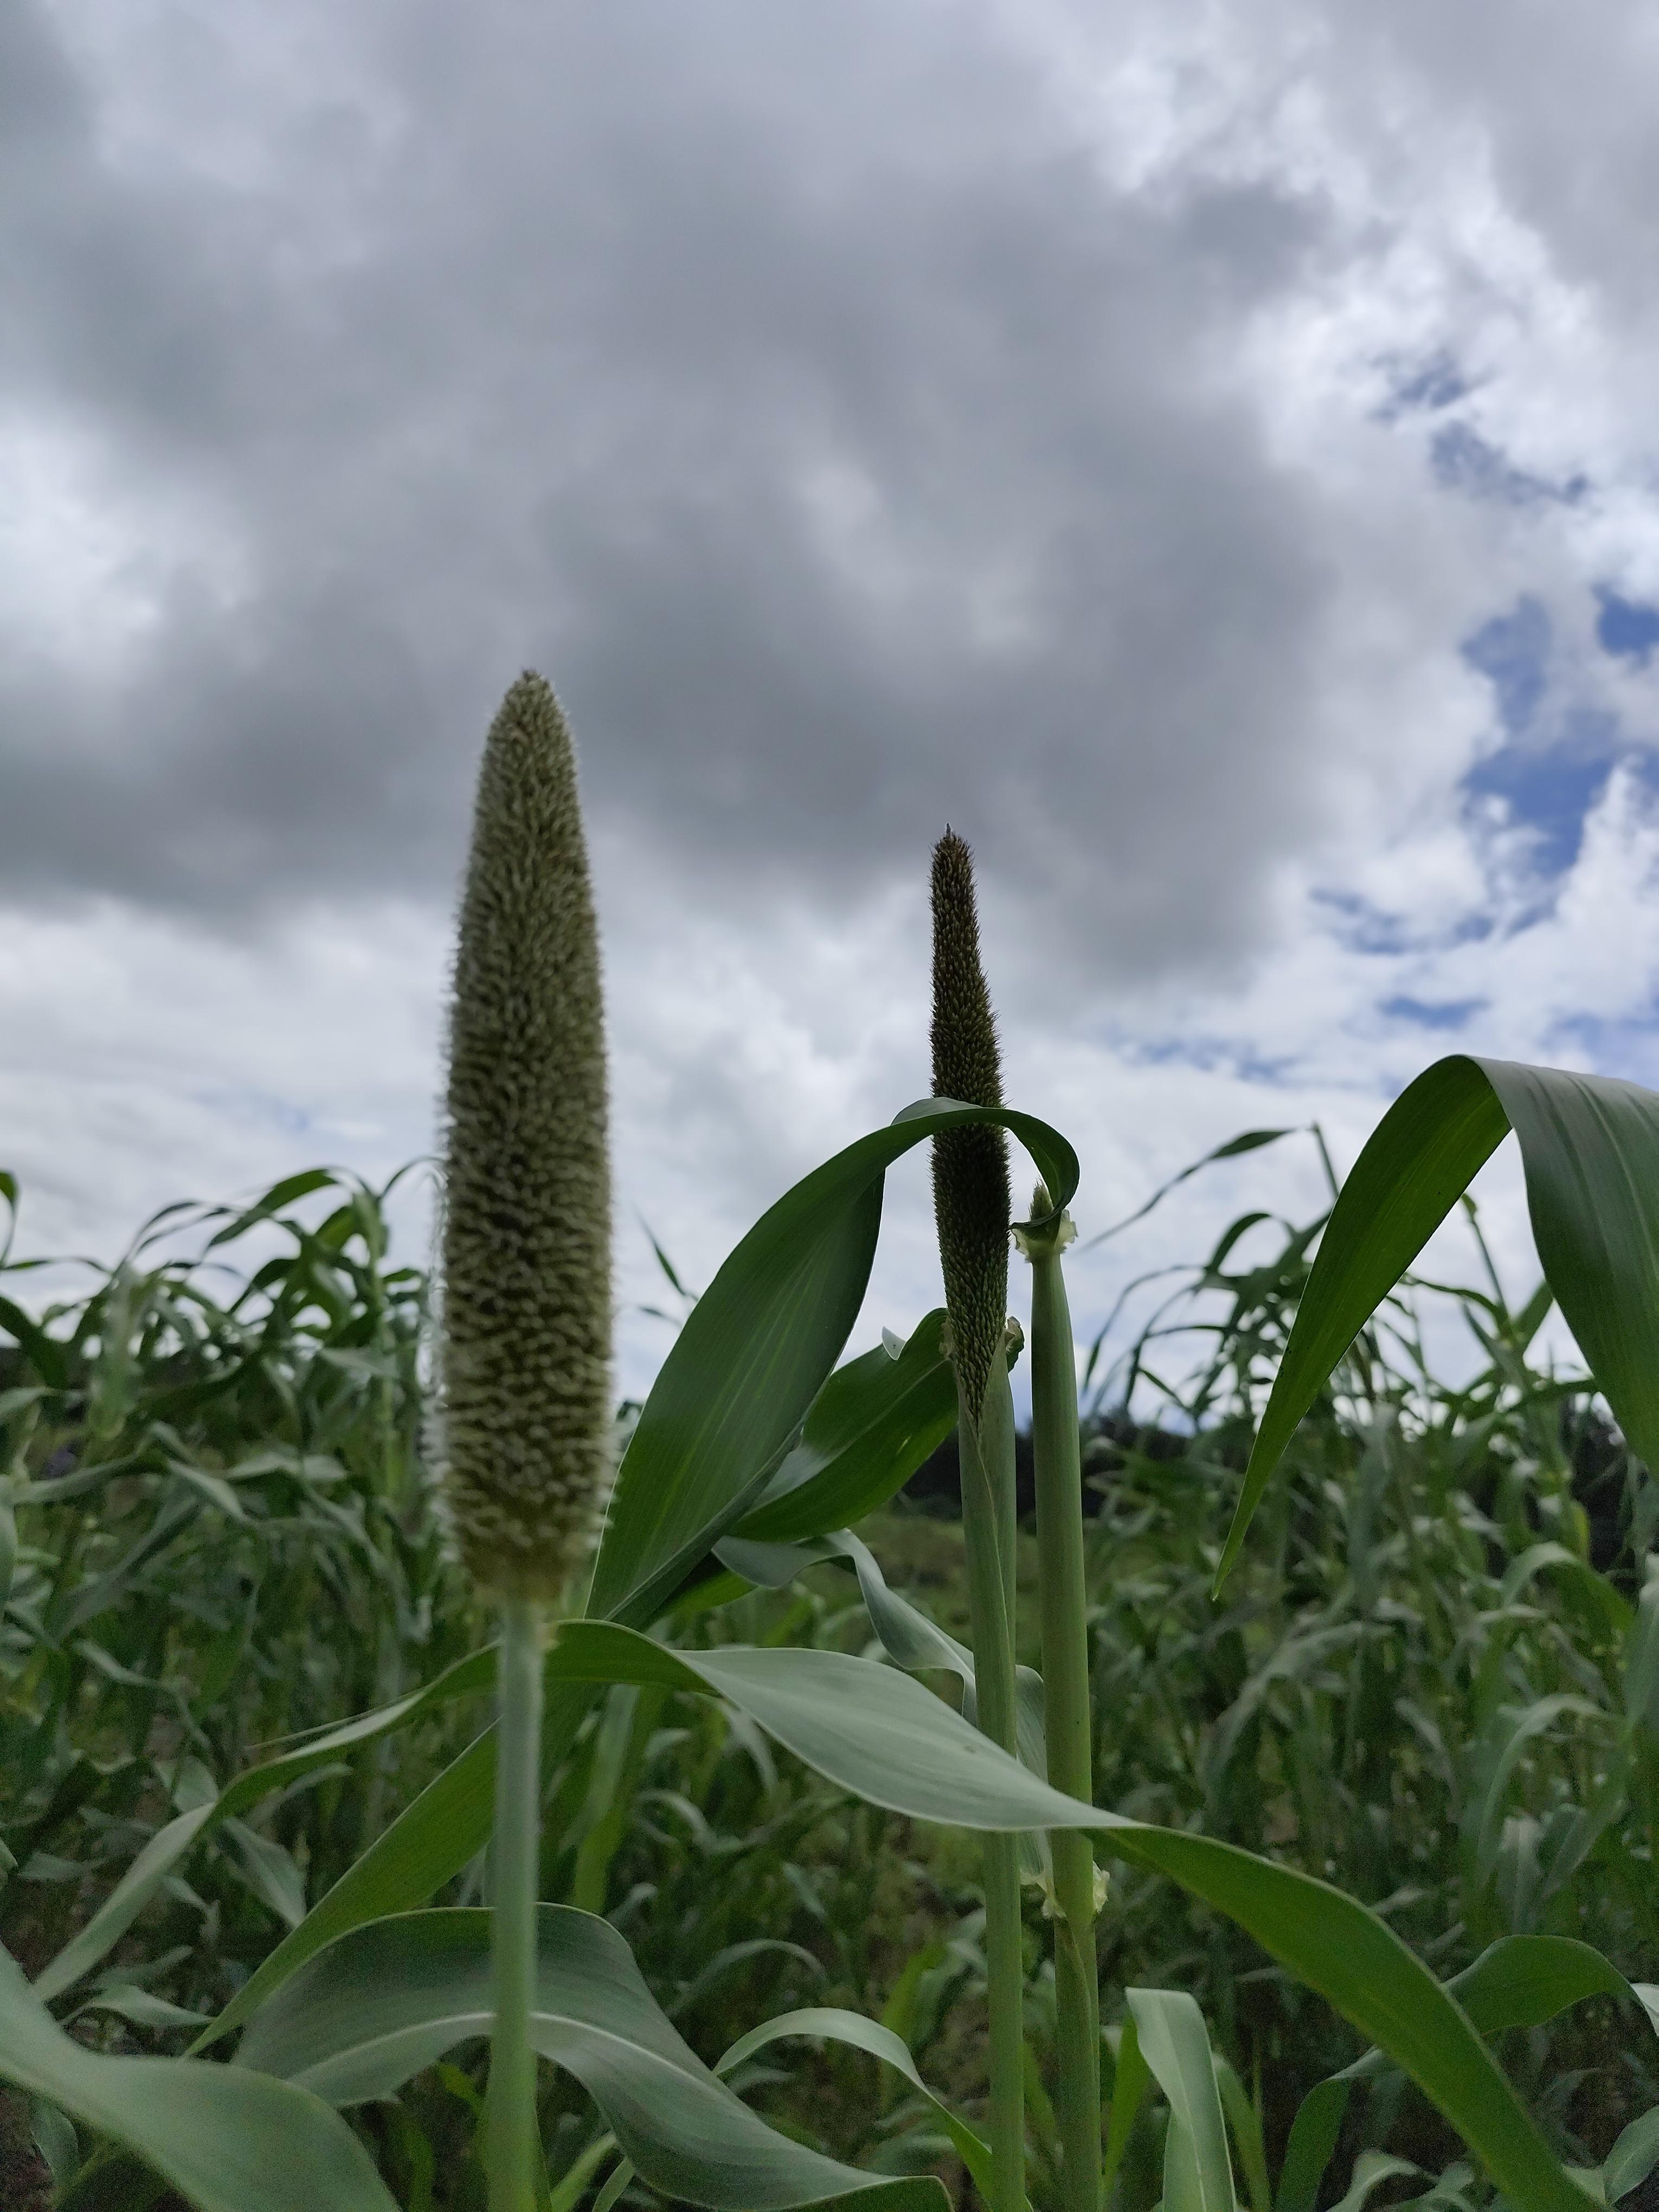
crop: pearl millet
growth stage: heading tuber
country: Tanzania
